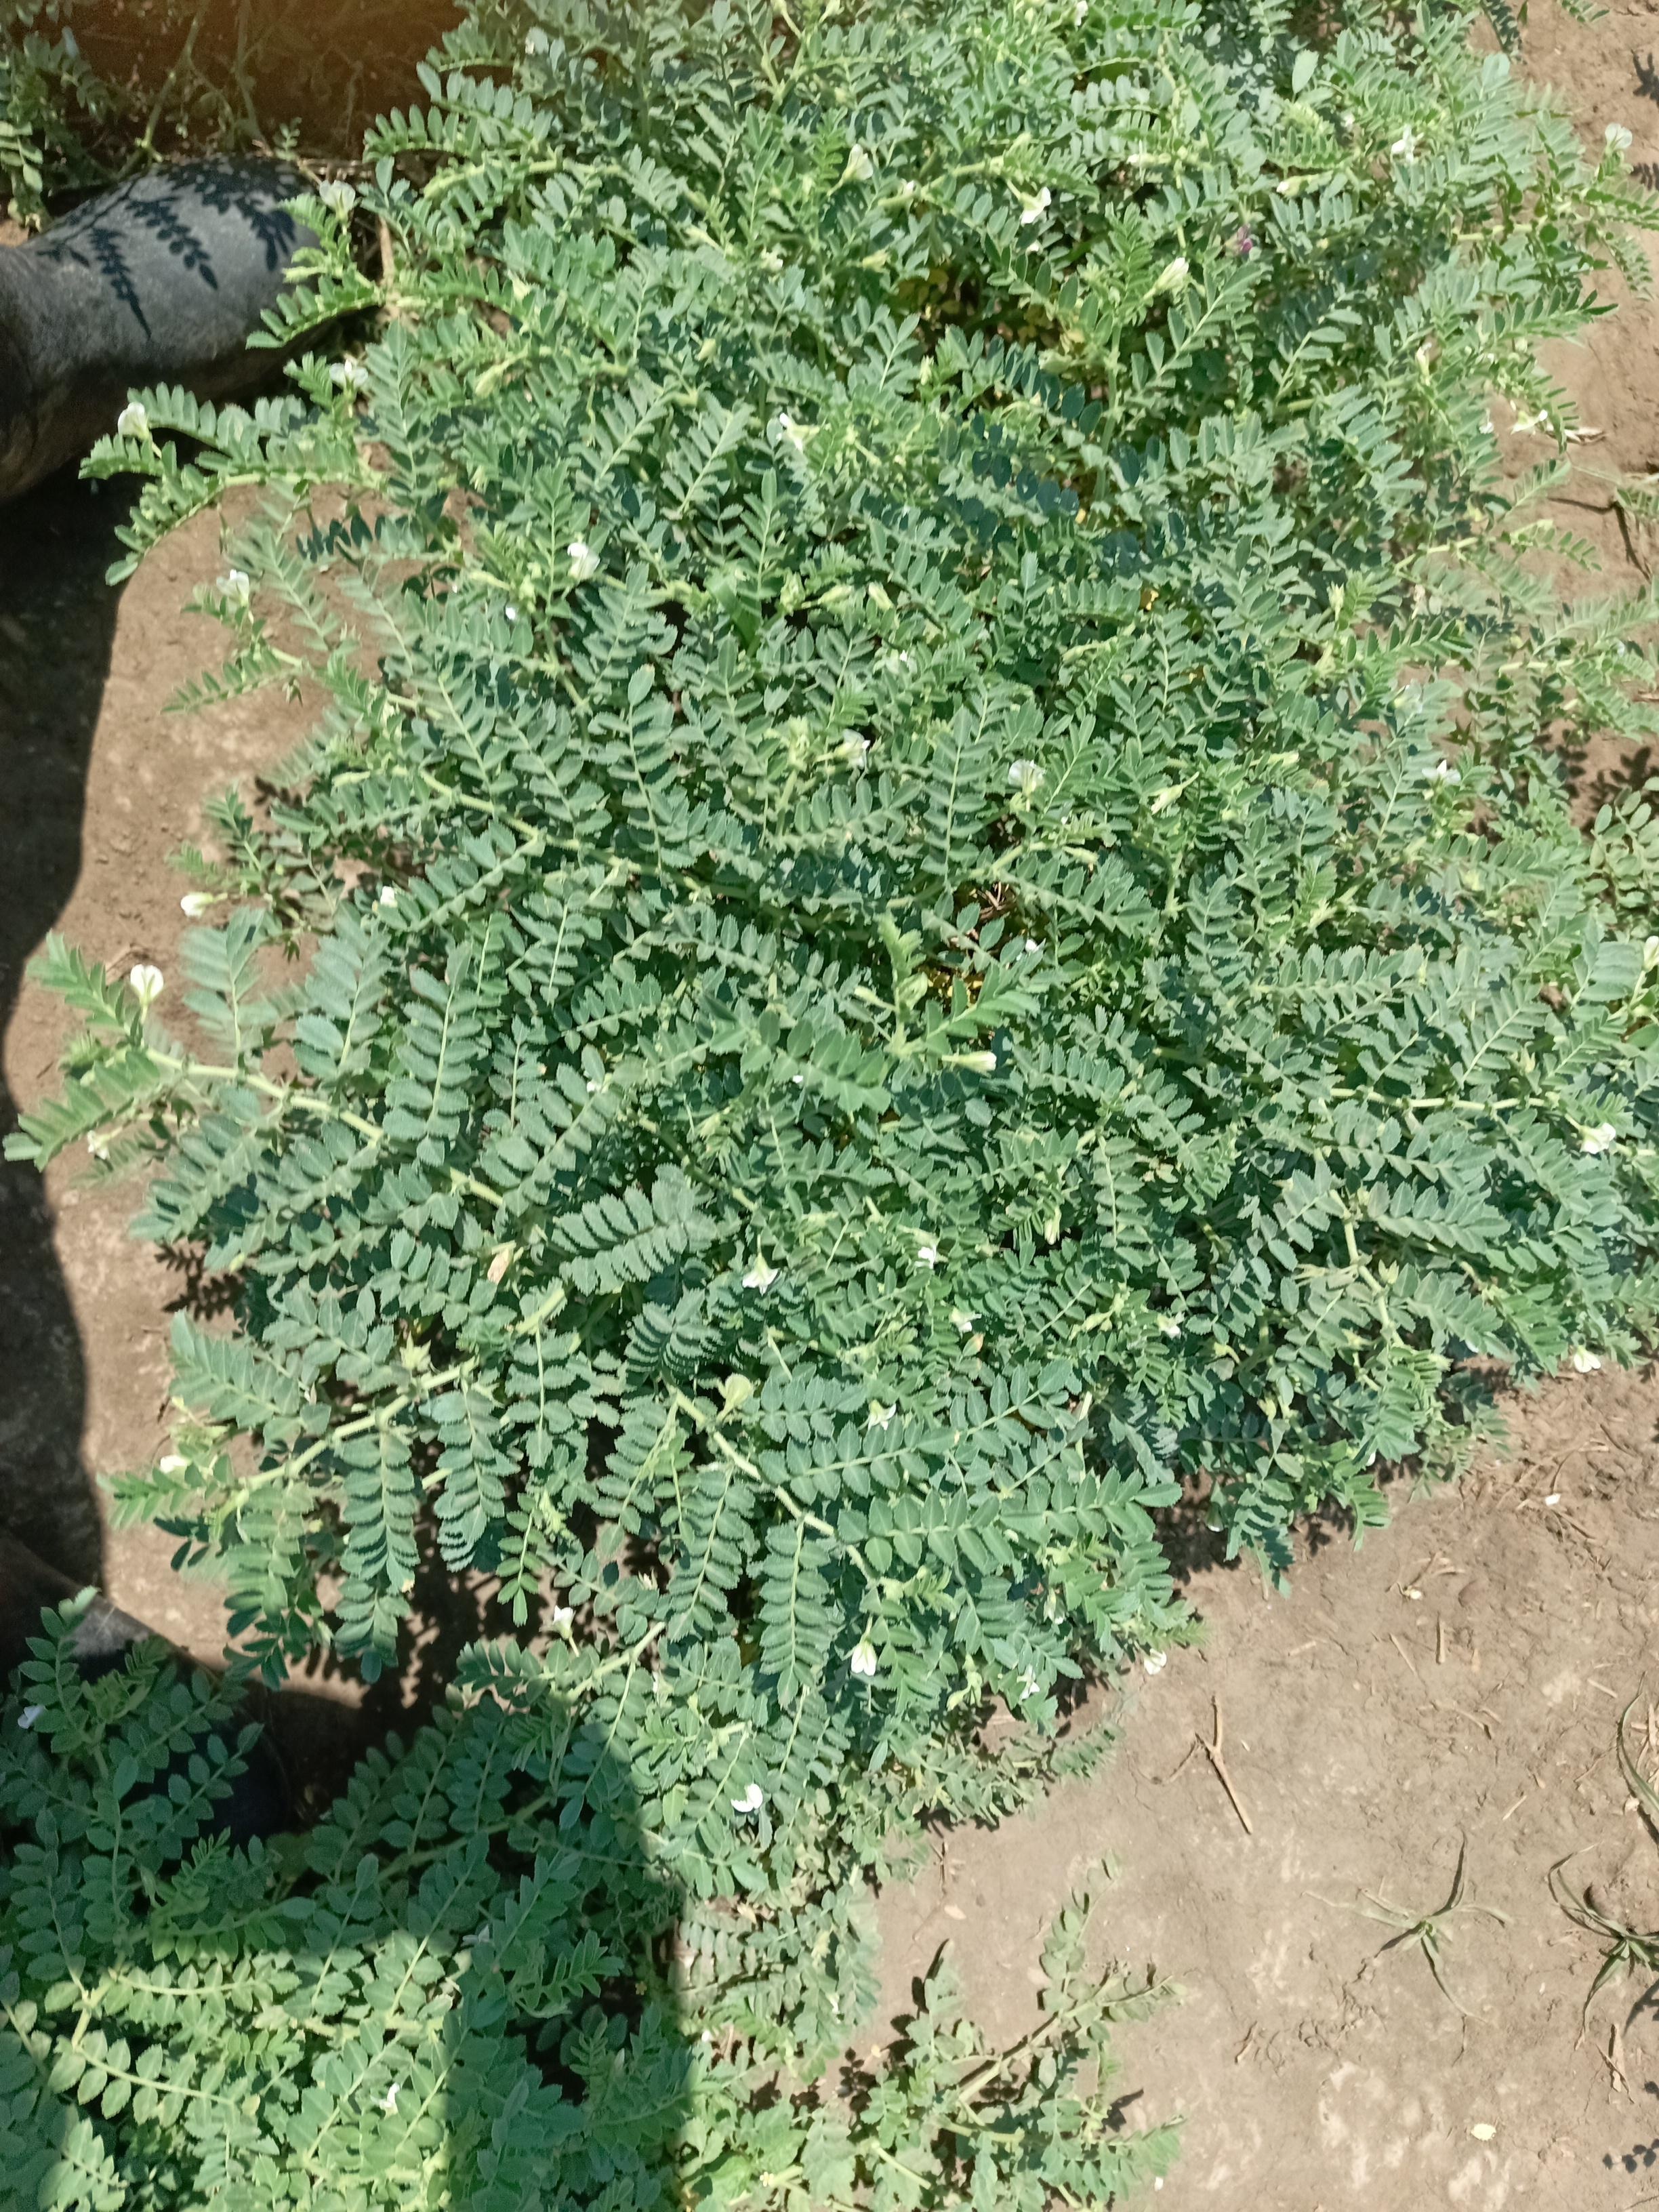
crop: chickpea
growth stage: development pod
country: Tanzania
